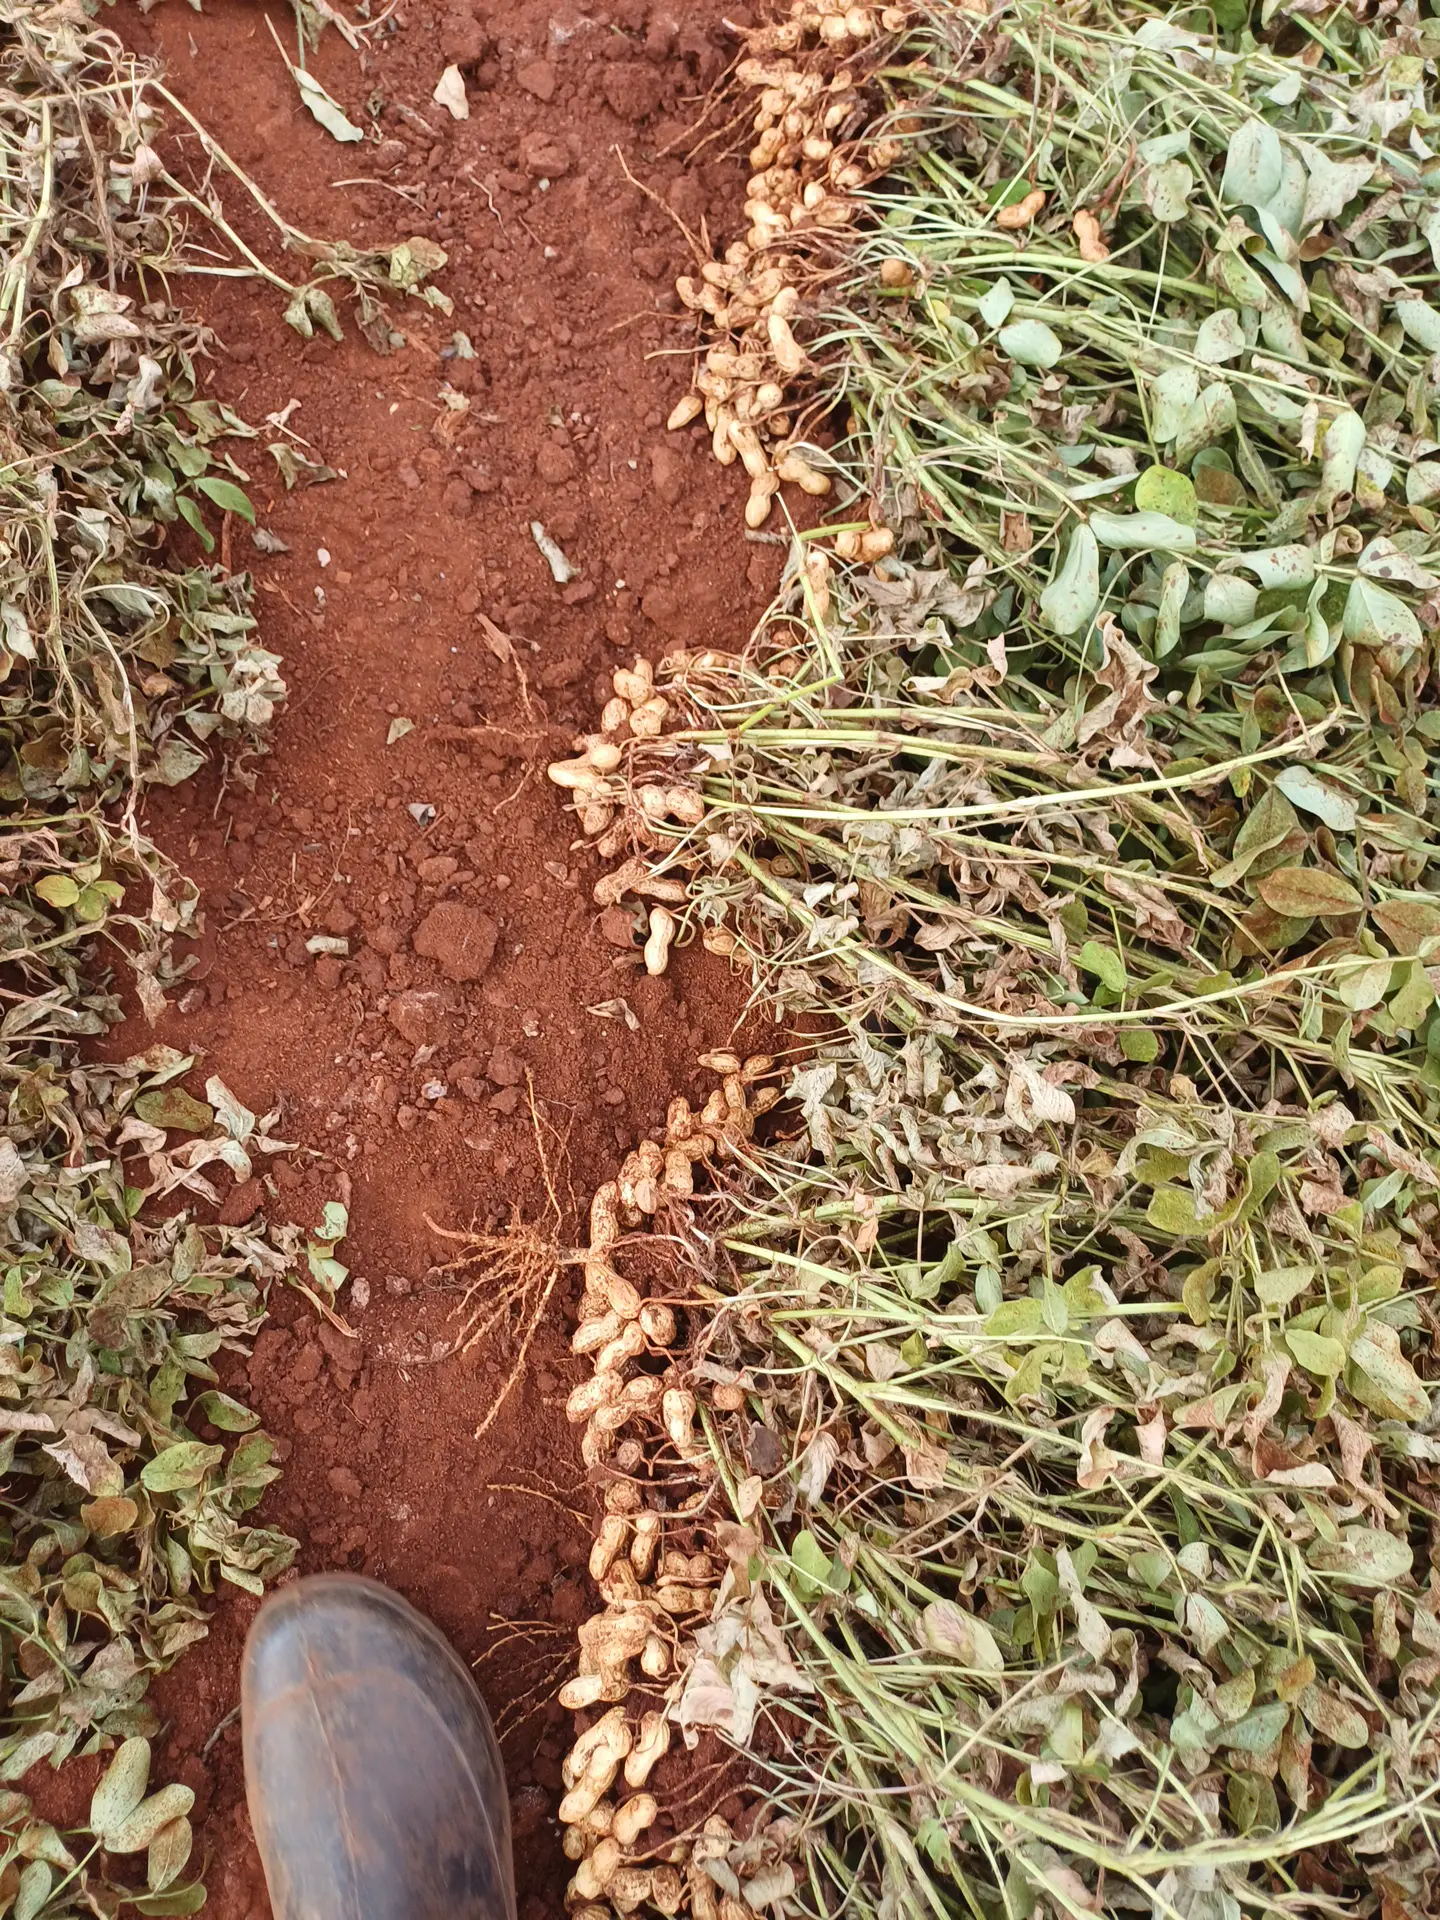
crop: groundnut
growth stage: maturity
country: Kenya
